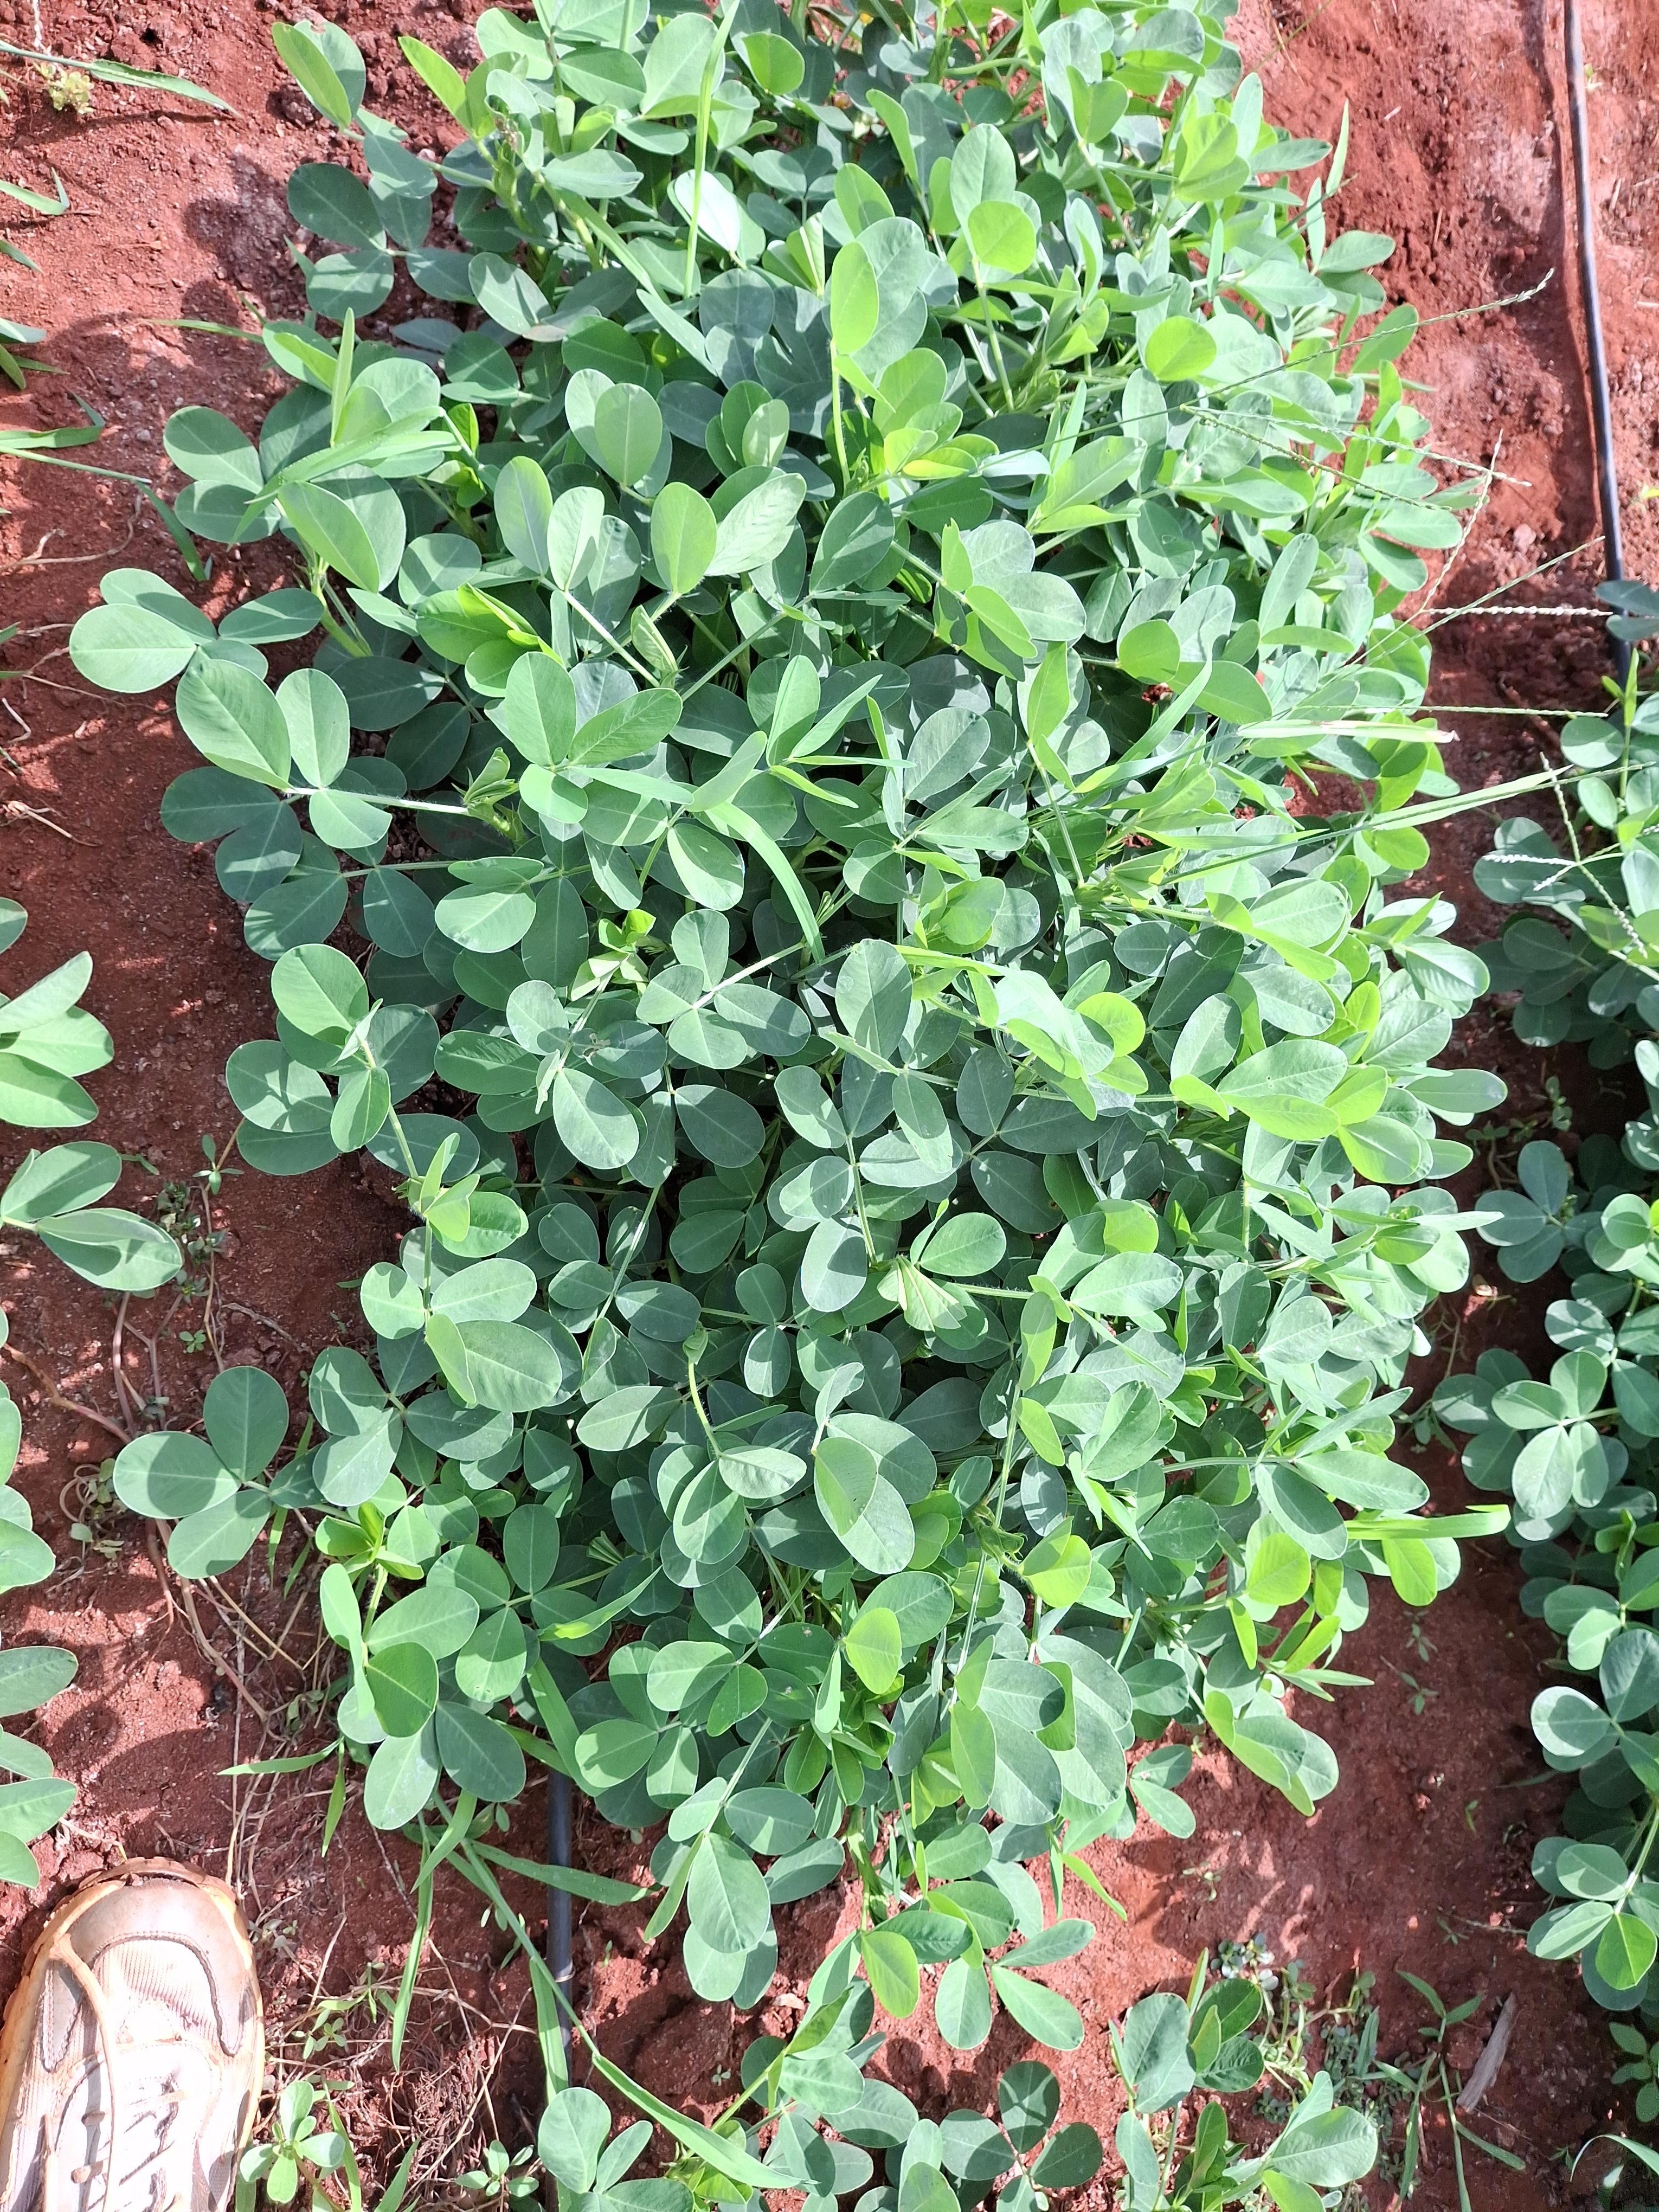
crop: groundnut
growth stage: flowering
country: Kenya
